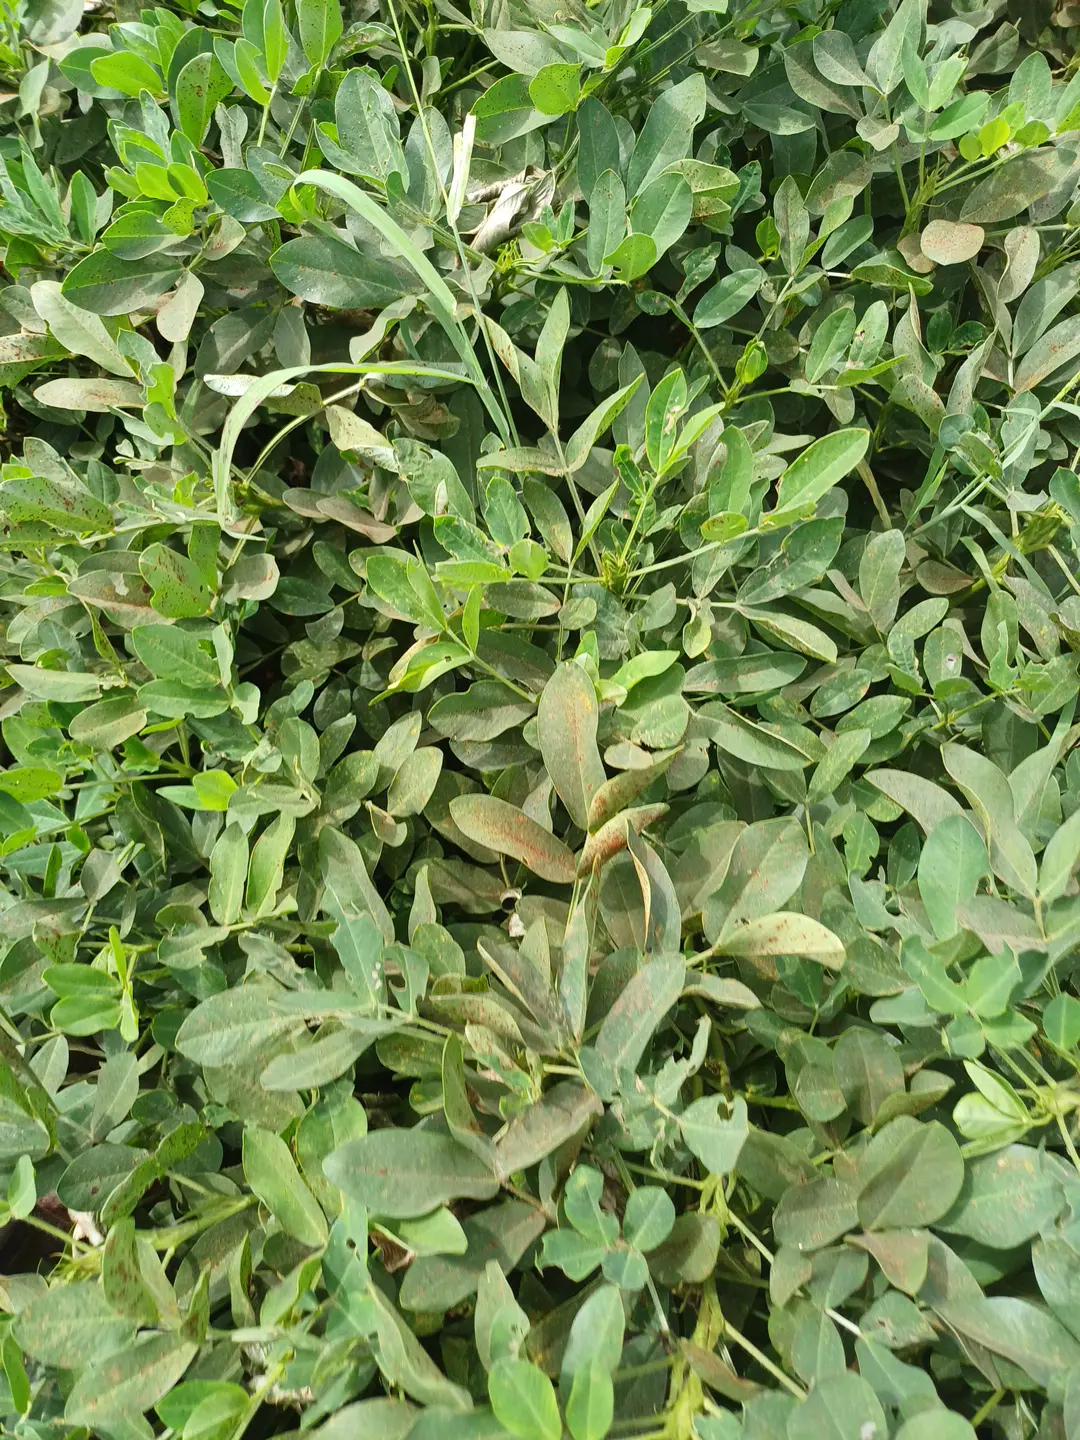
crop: groundnut
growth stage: pegging
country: Kenya
